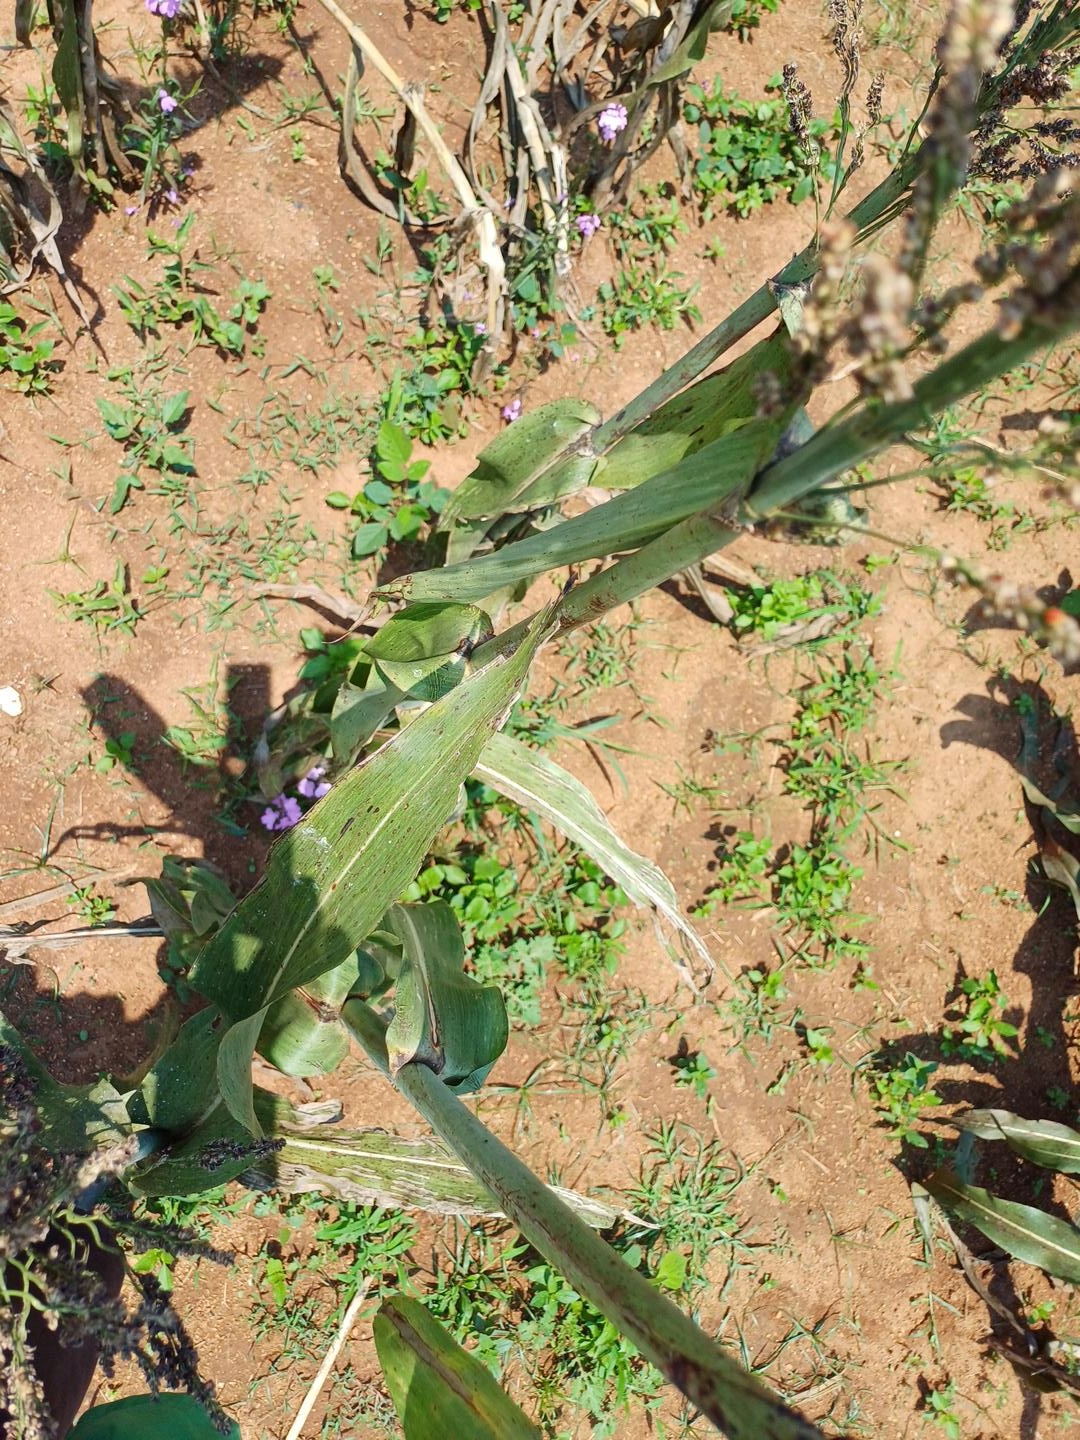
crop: sorghum
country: Kenya
